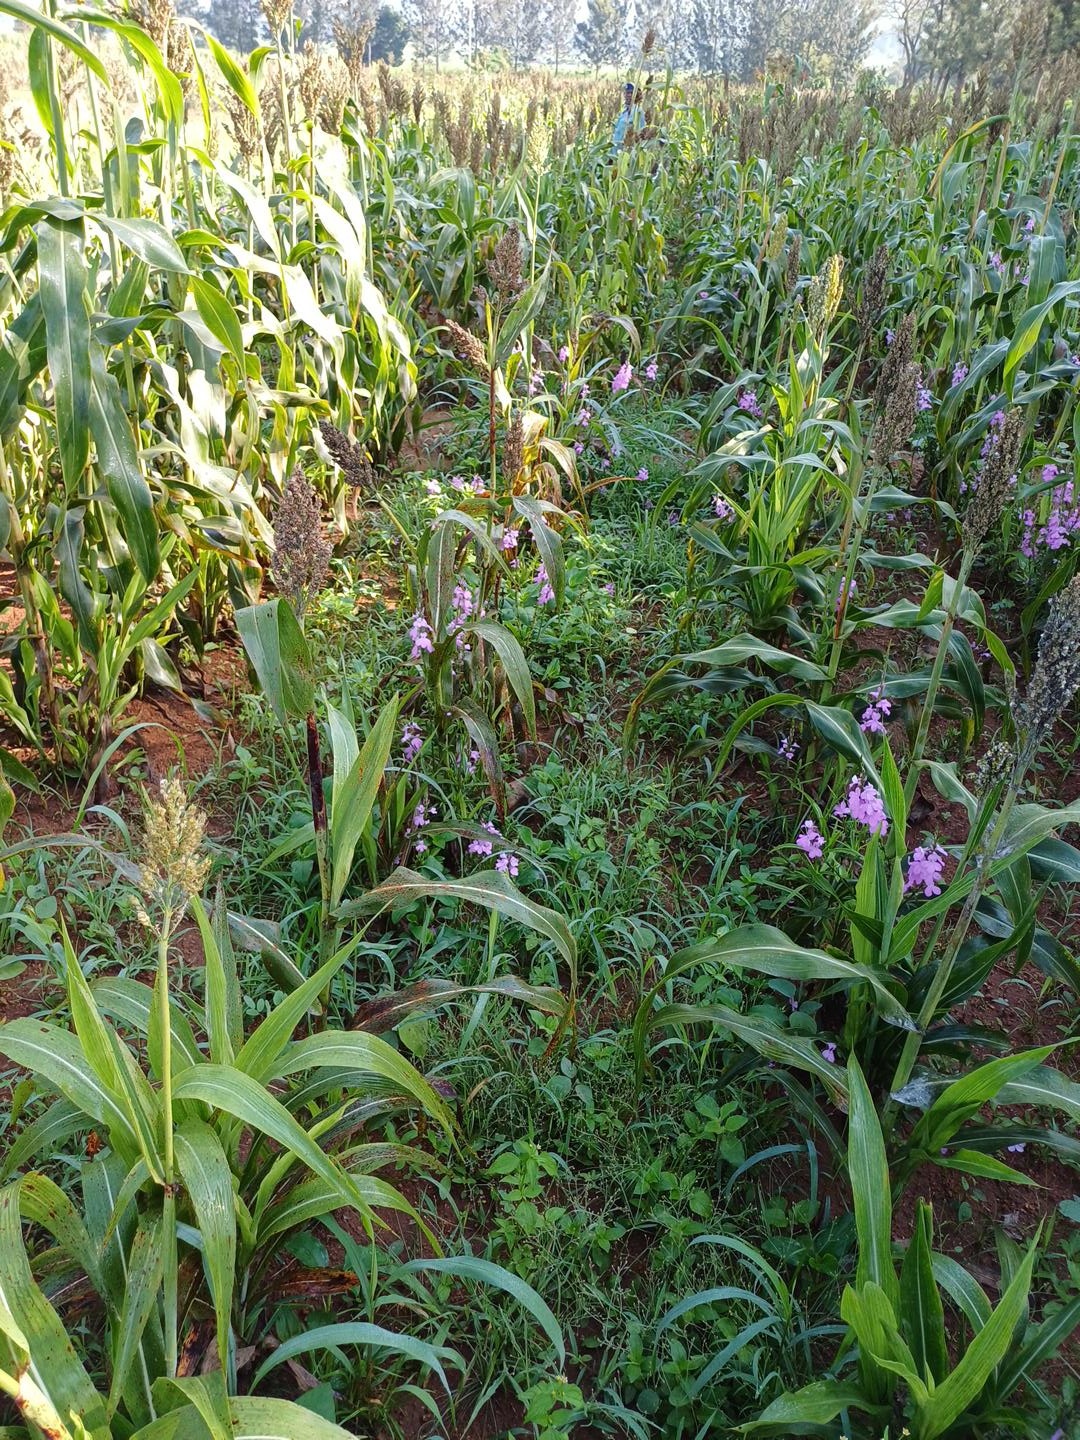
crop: sorghum
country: Kenya
